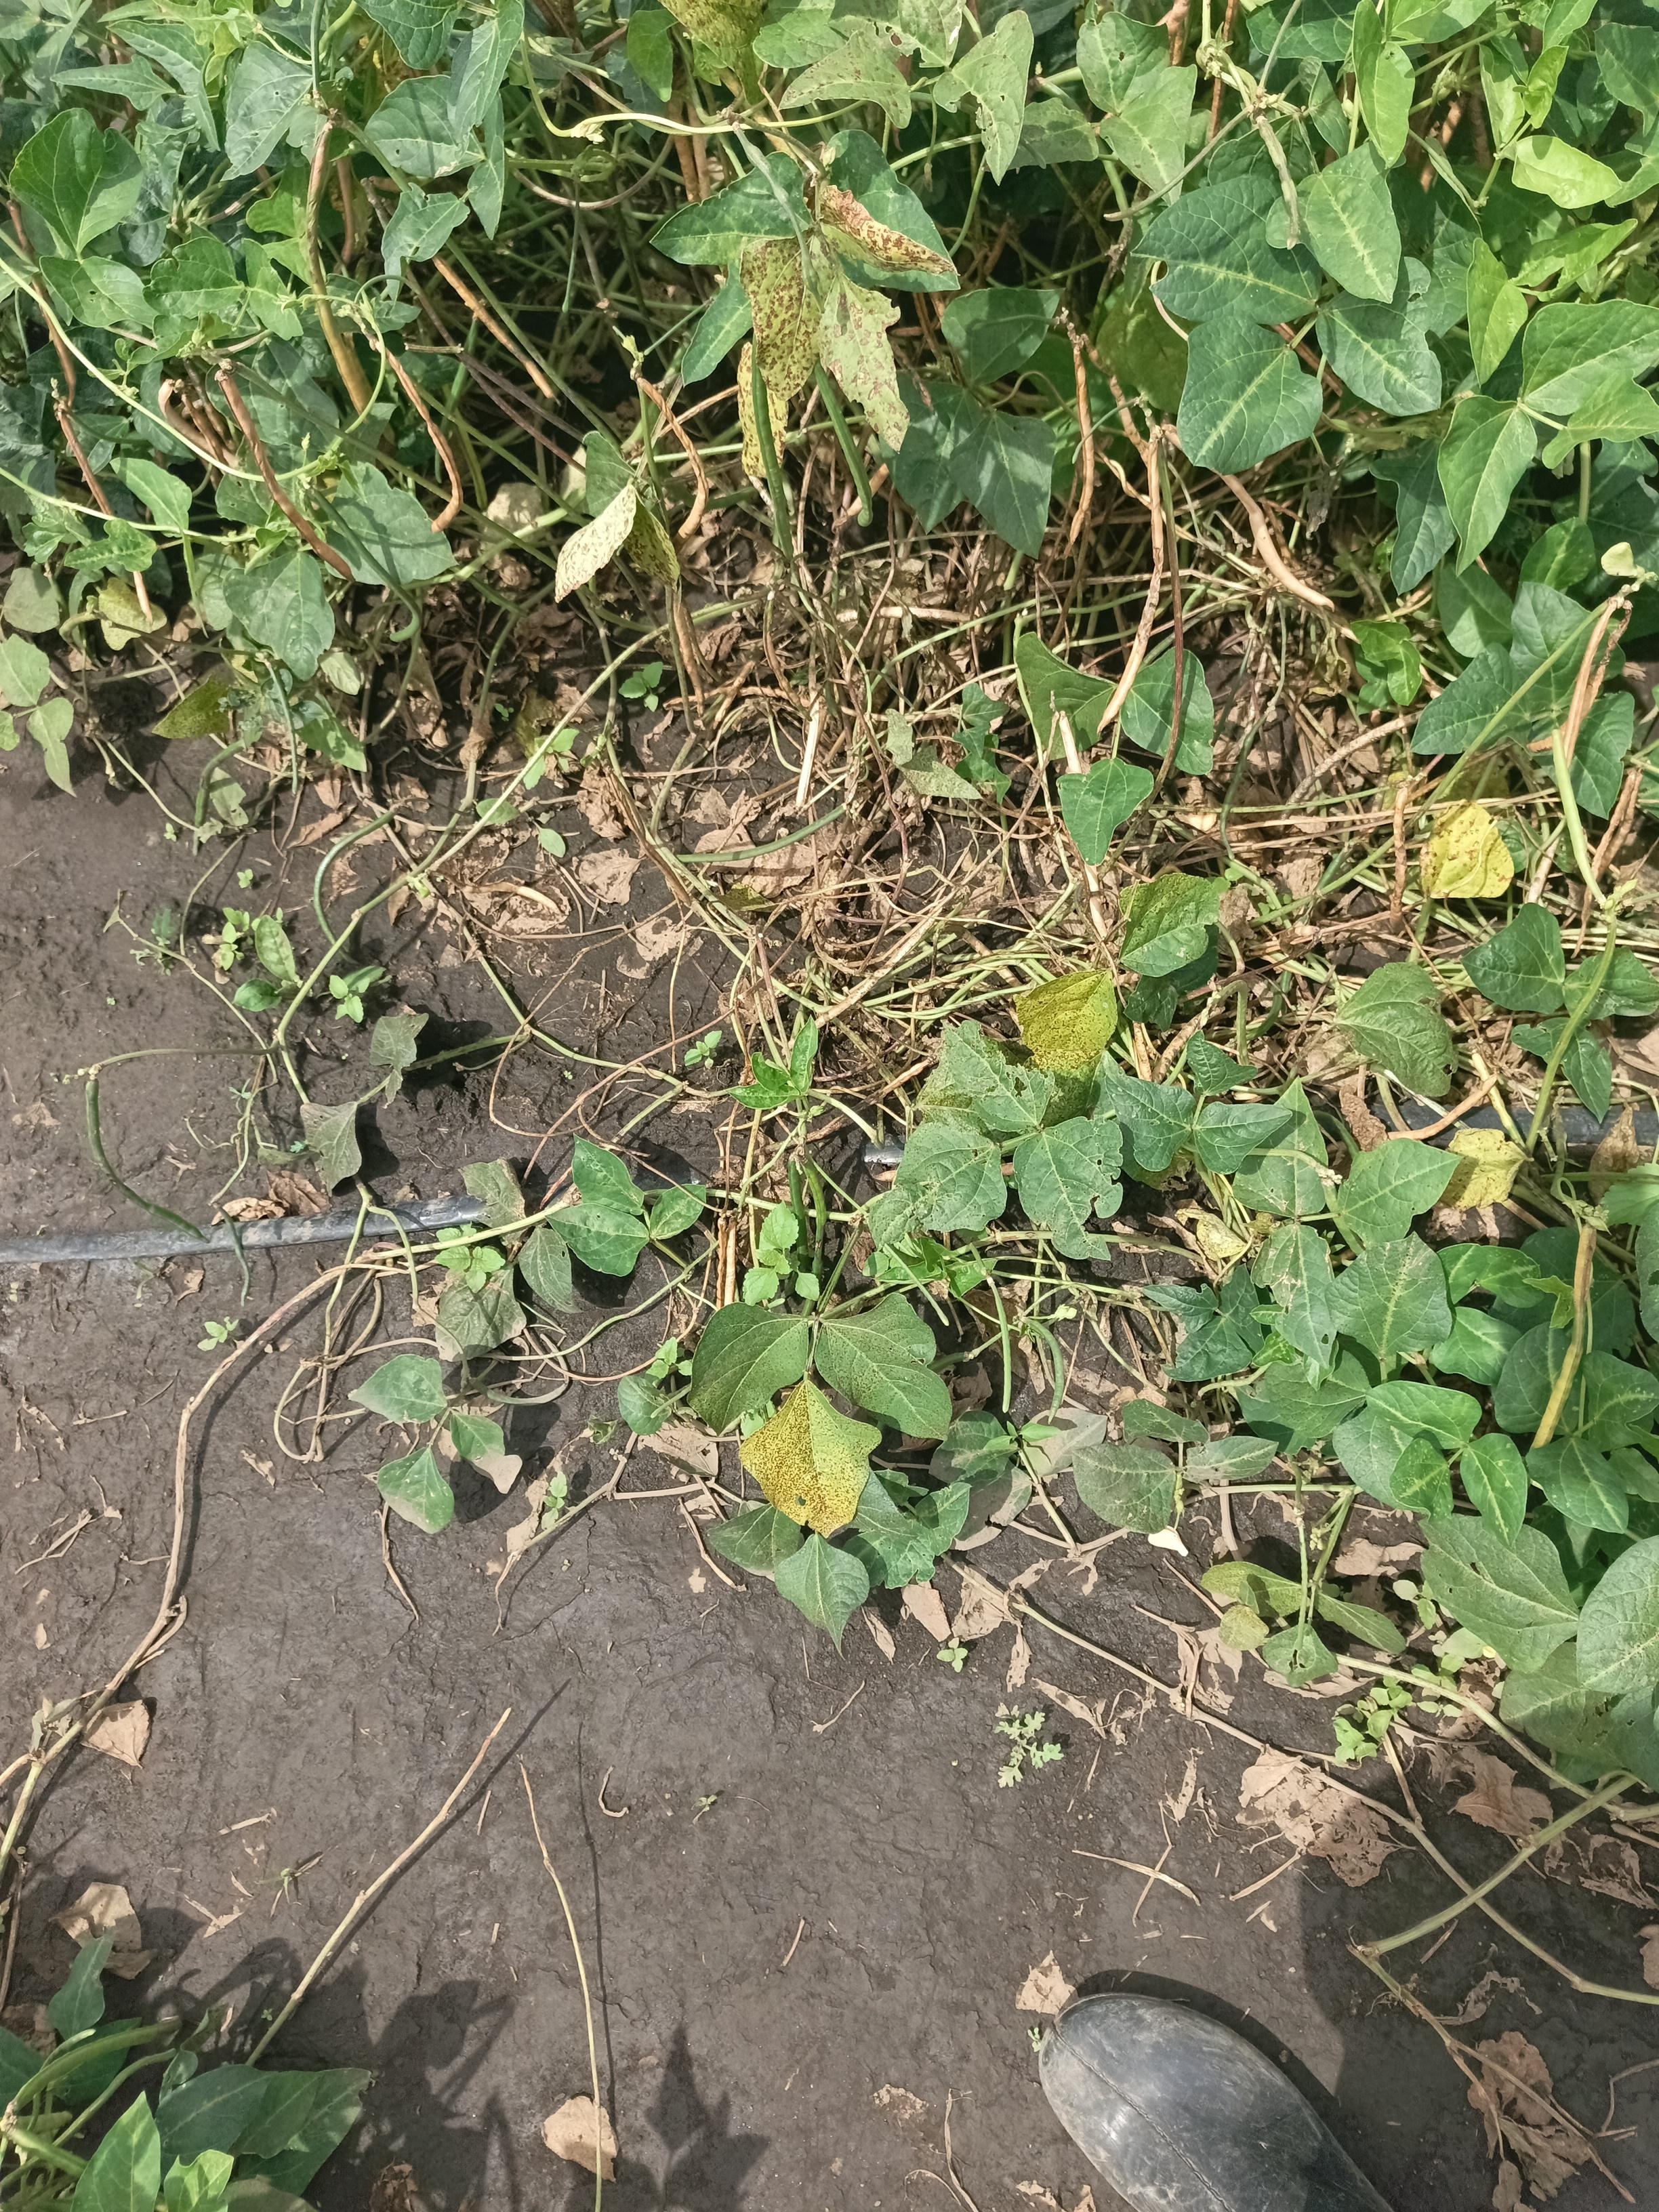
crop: cowpea
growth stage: development pod
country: Tanzania
